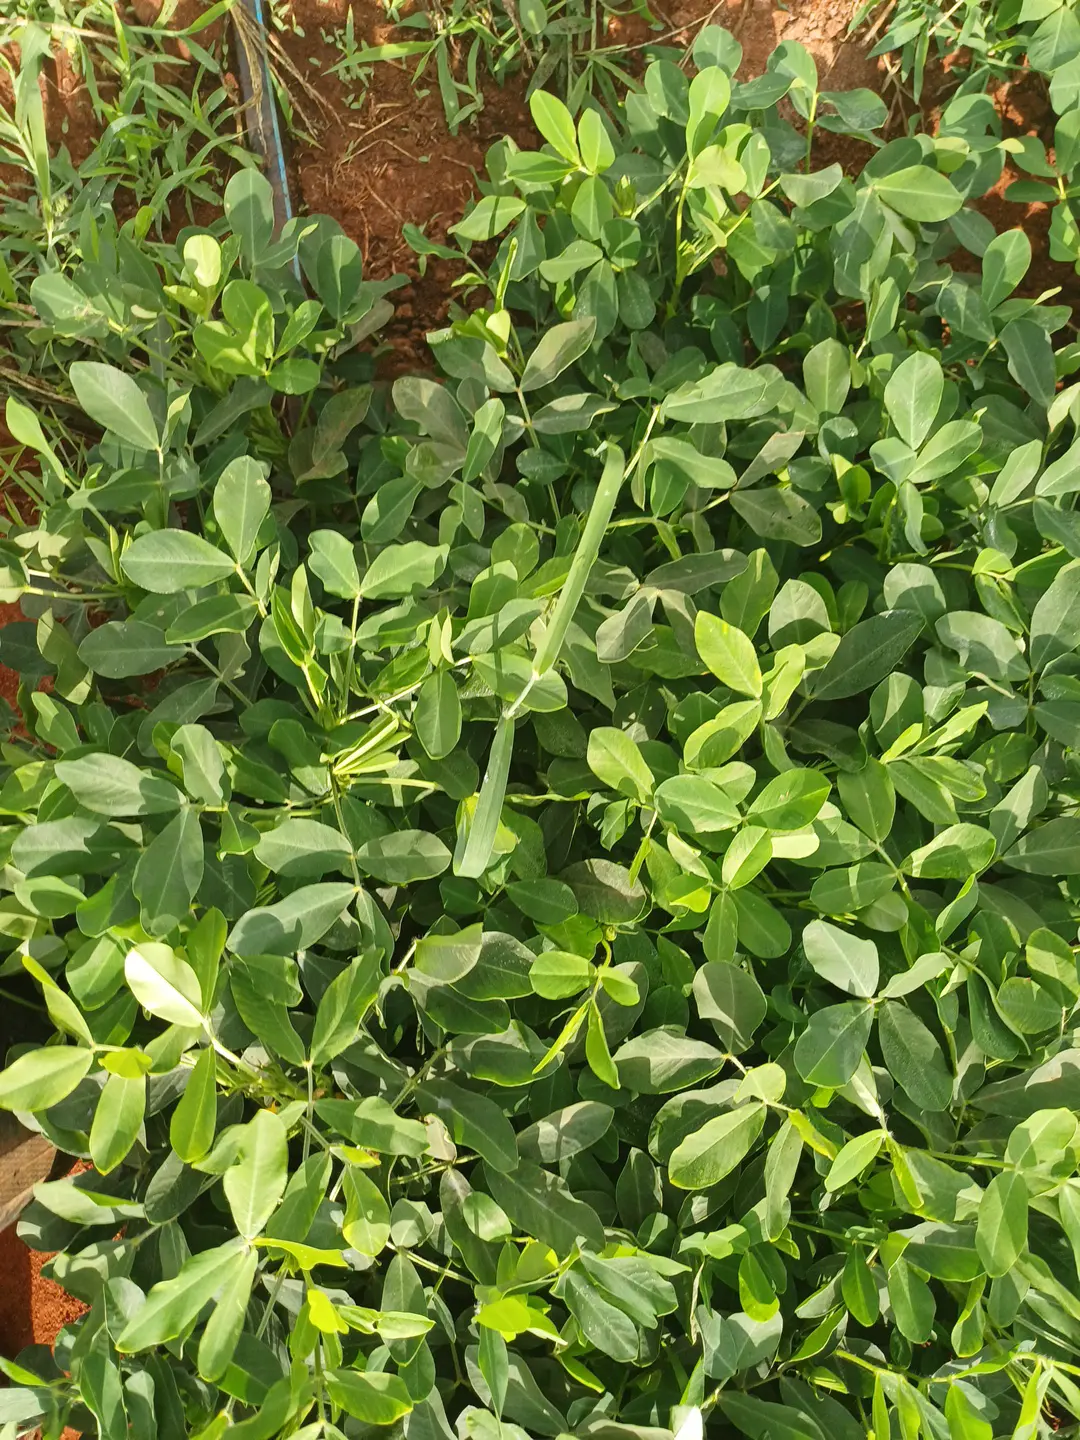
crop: groundnut
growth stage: pegging
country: Kenya
